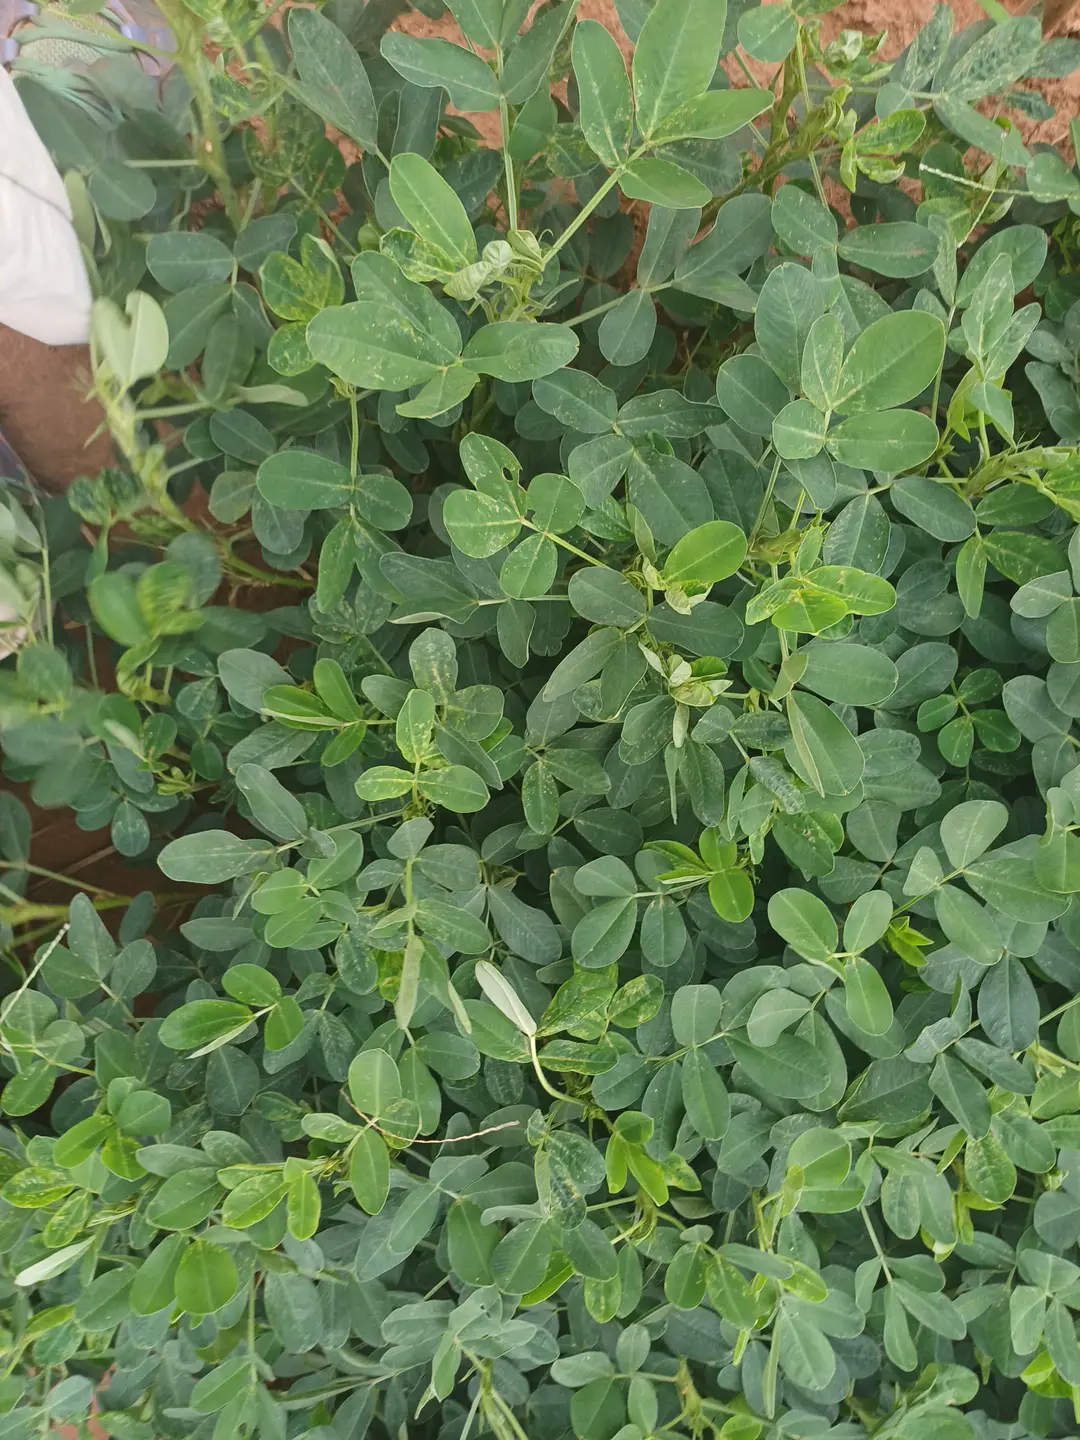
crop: groundnut
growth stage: pegging
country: Kenya
